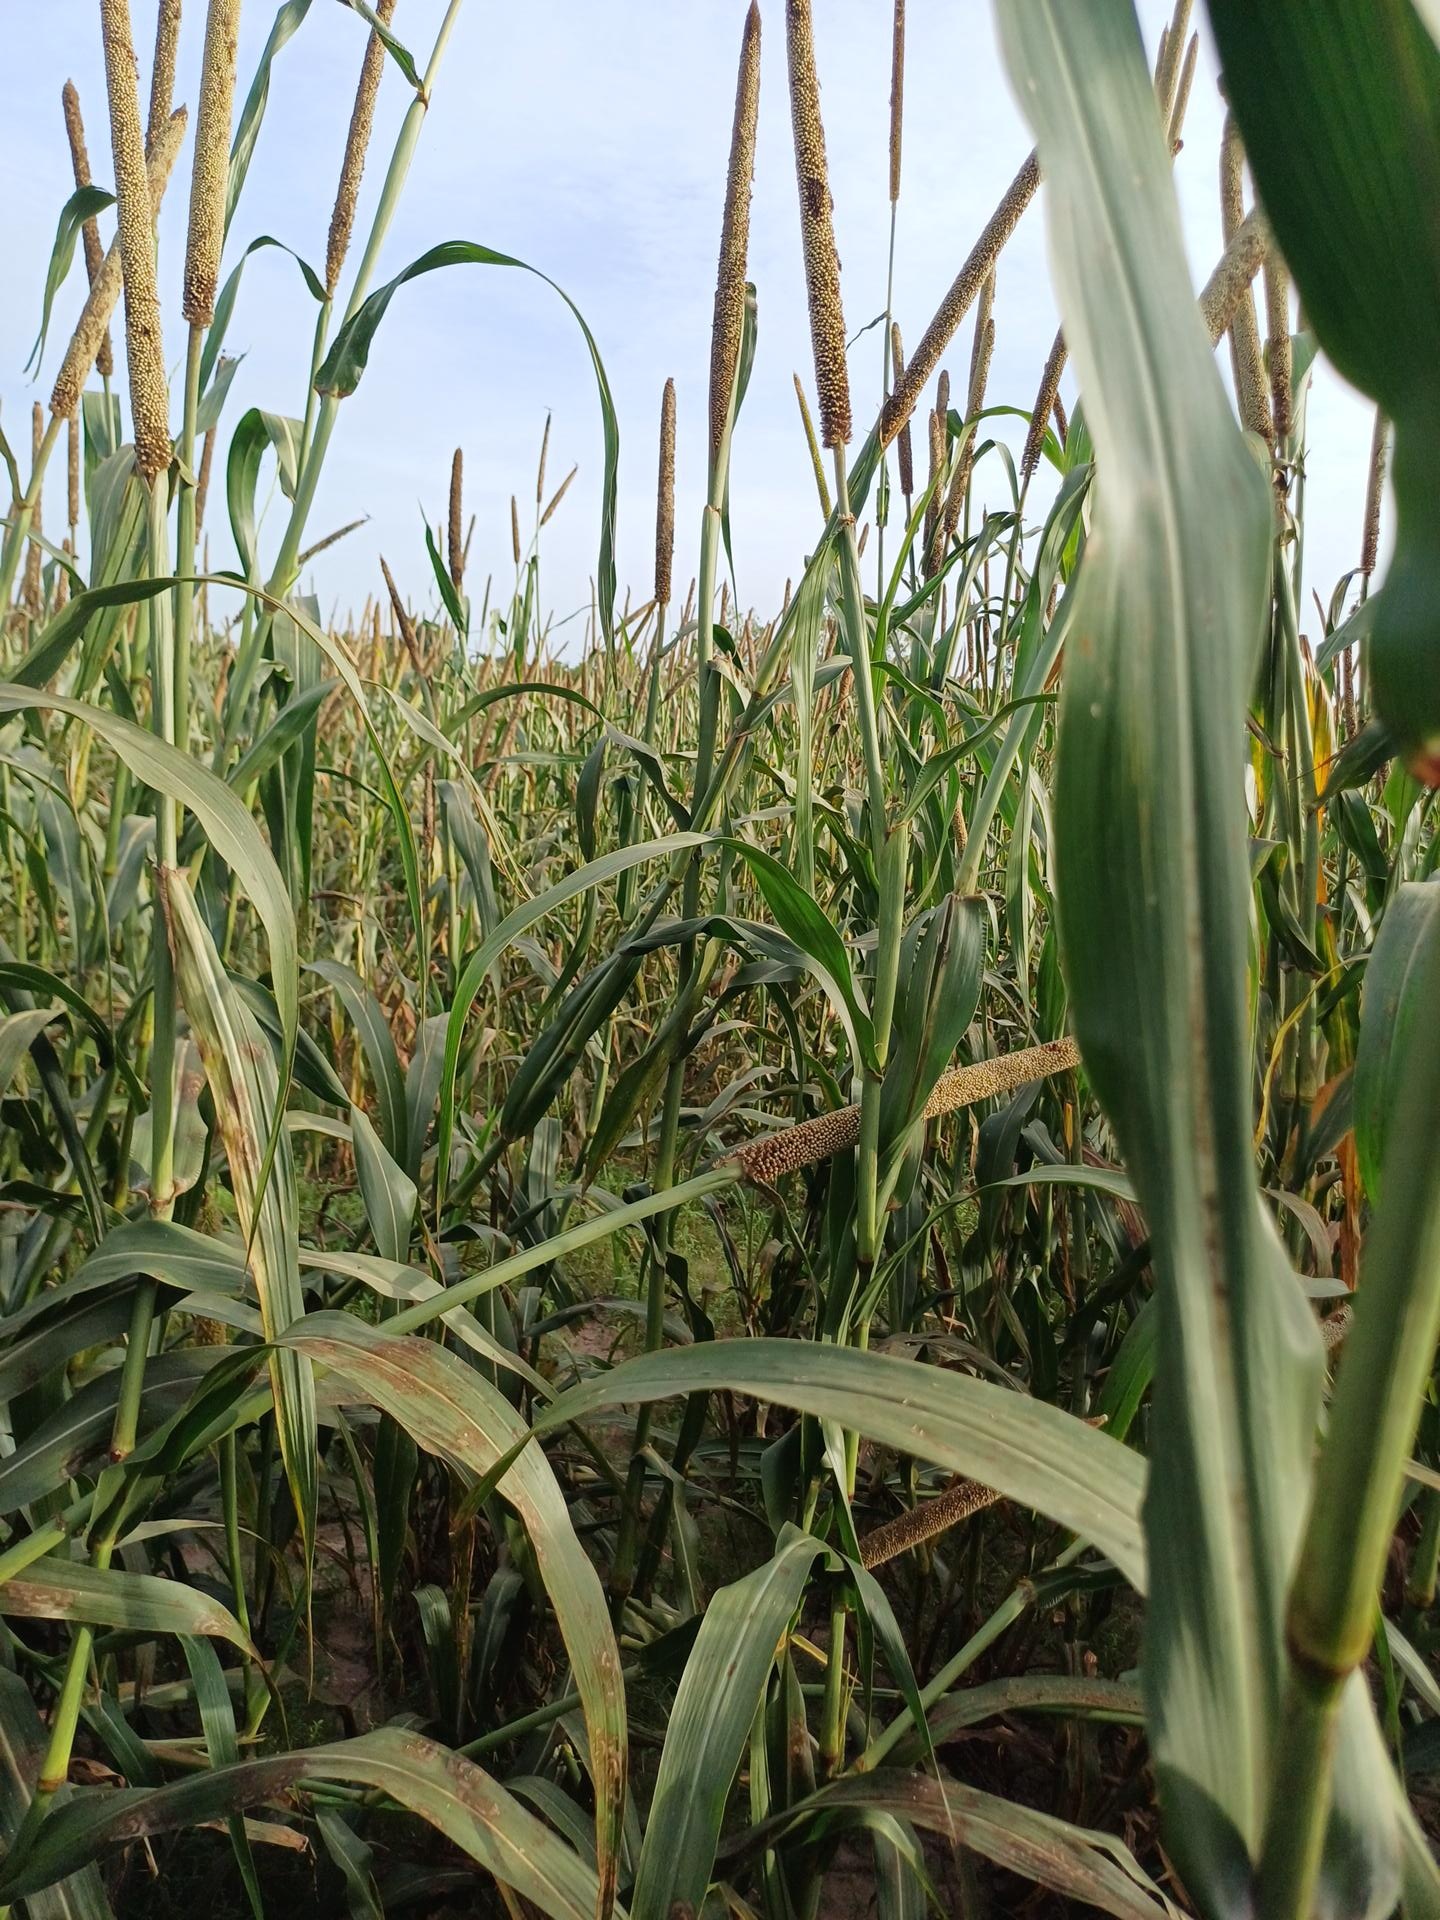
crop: pearl millet
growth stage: filling grain
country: Senegal
